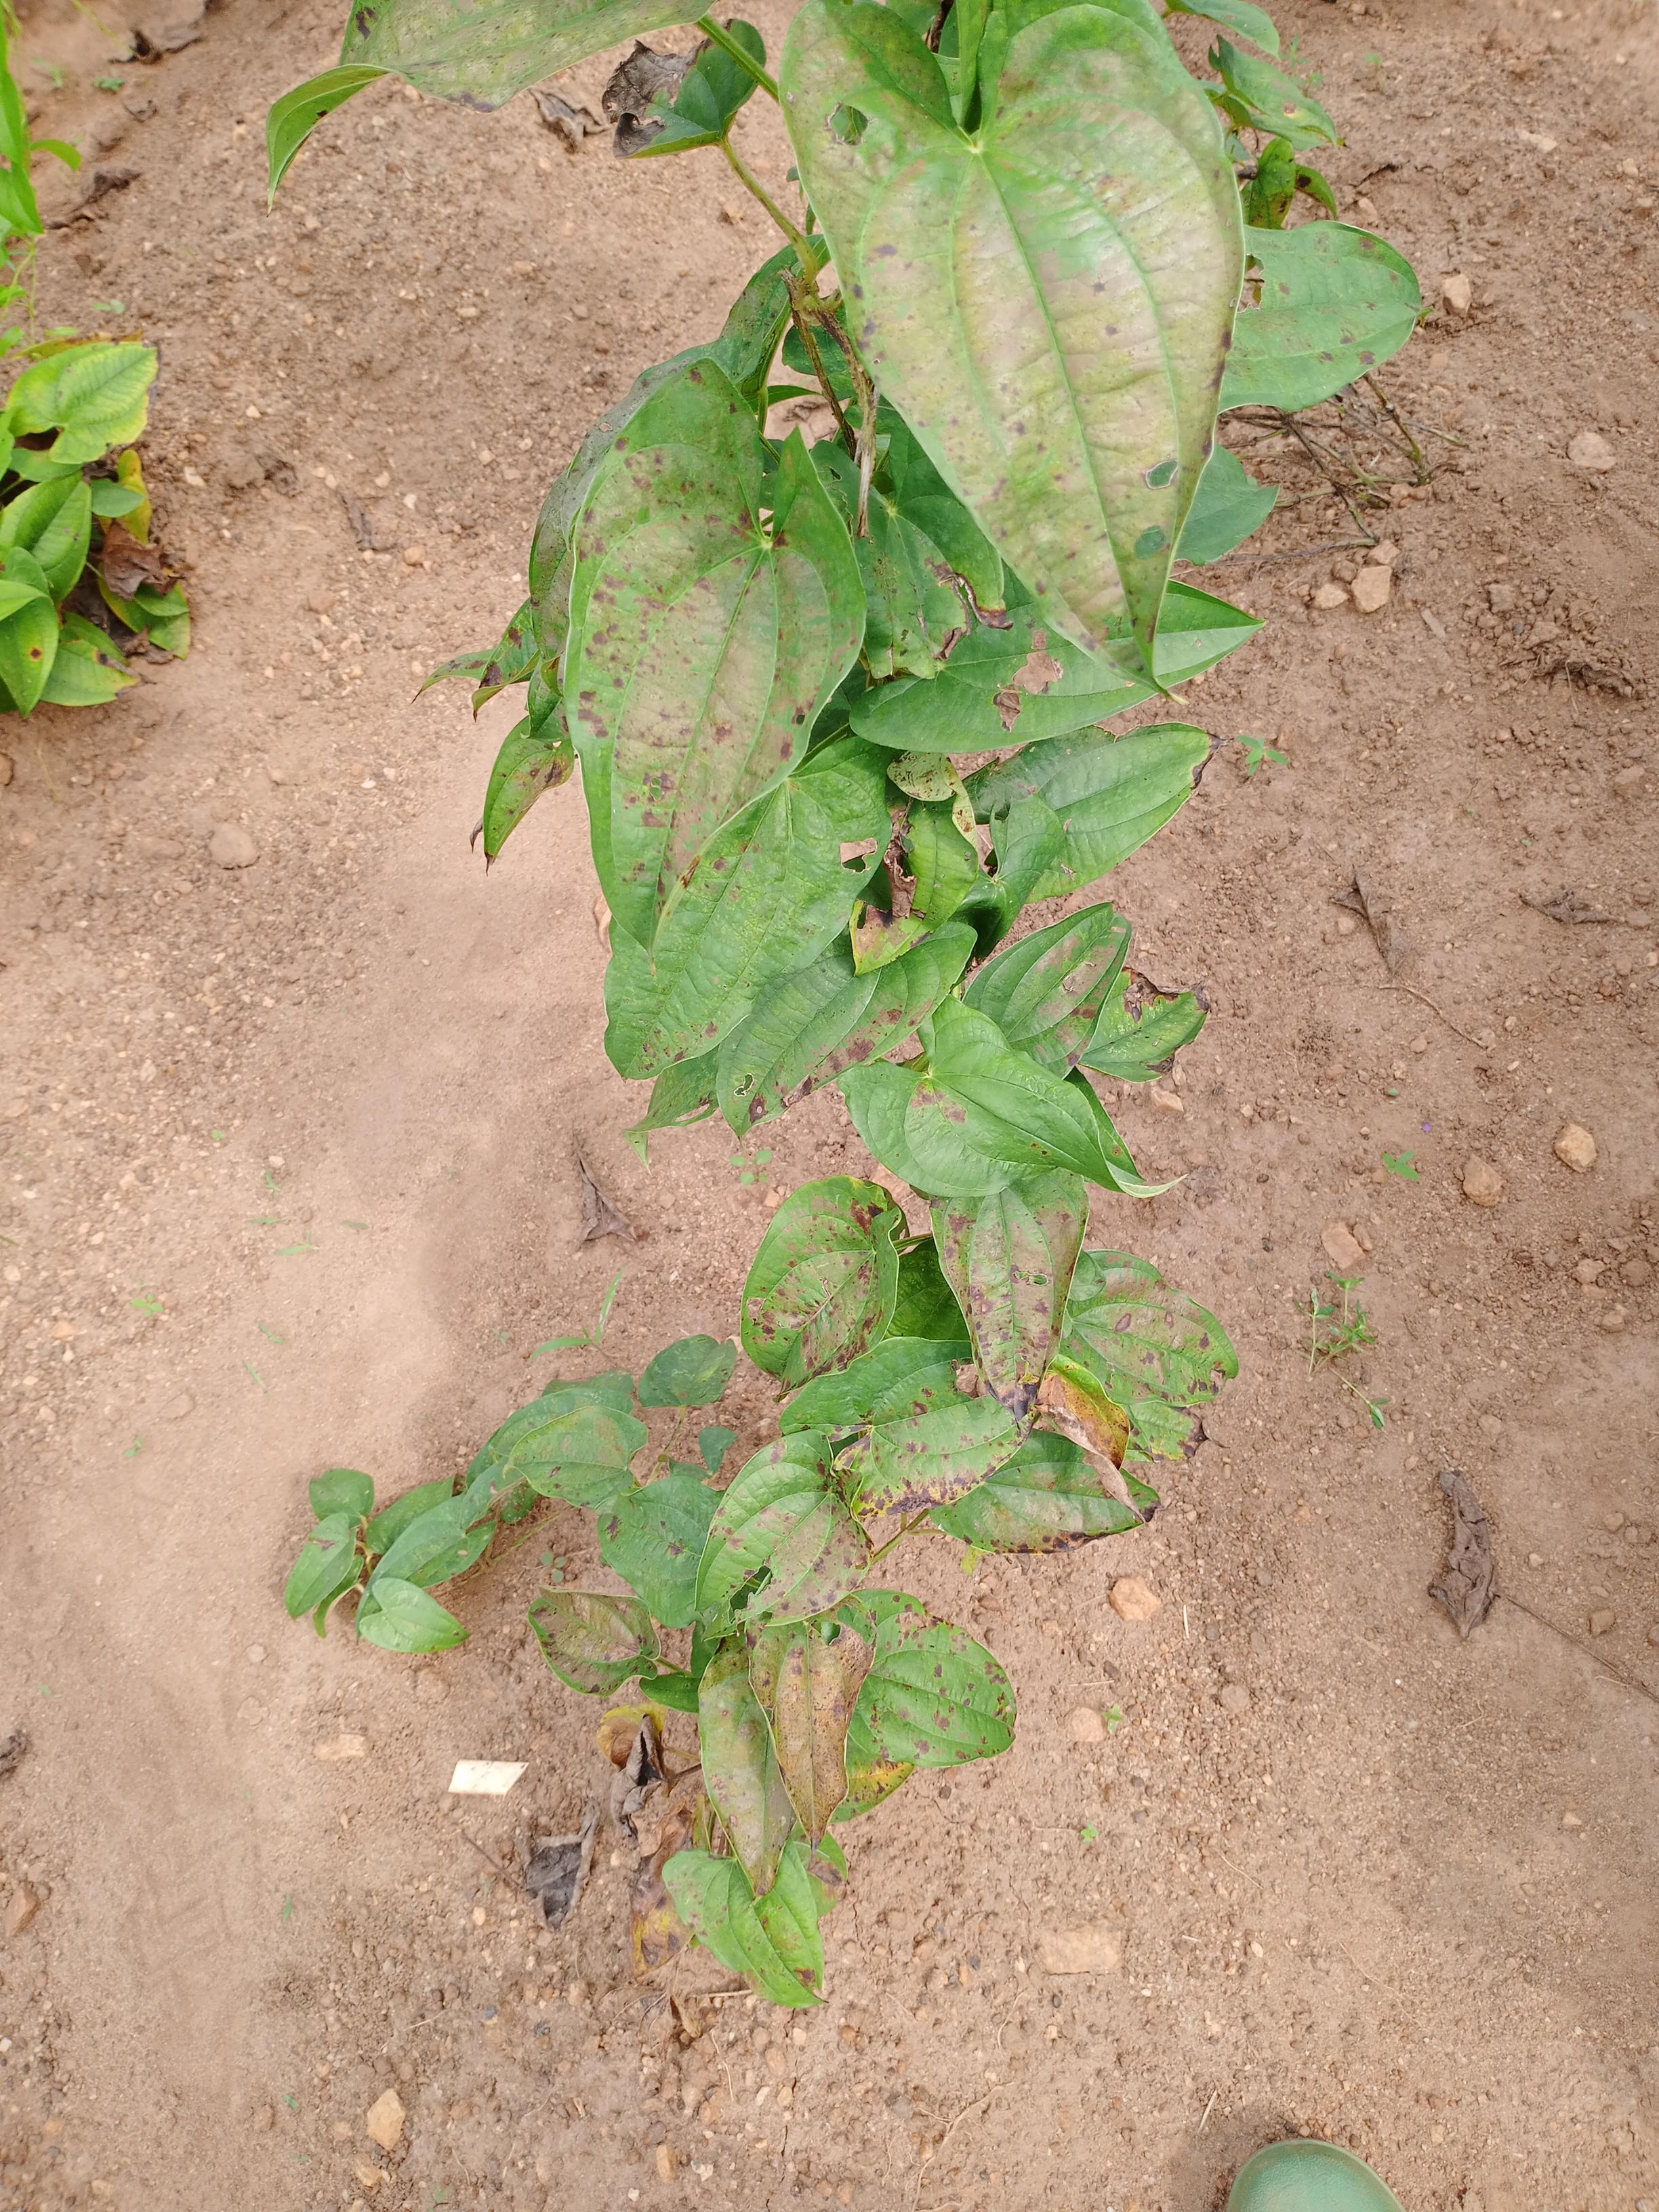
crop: yam
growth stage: vegetative
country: Nigeria
